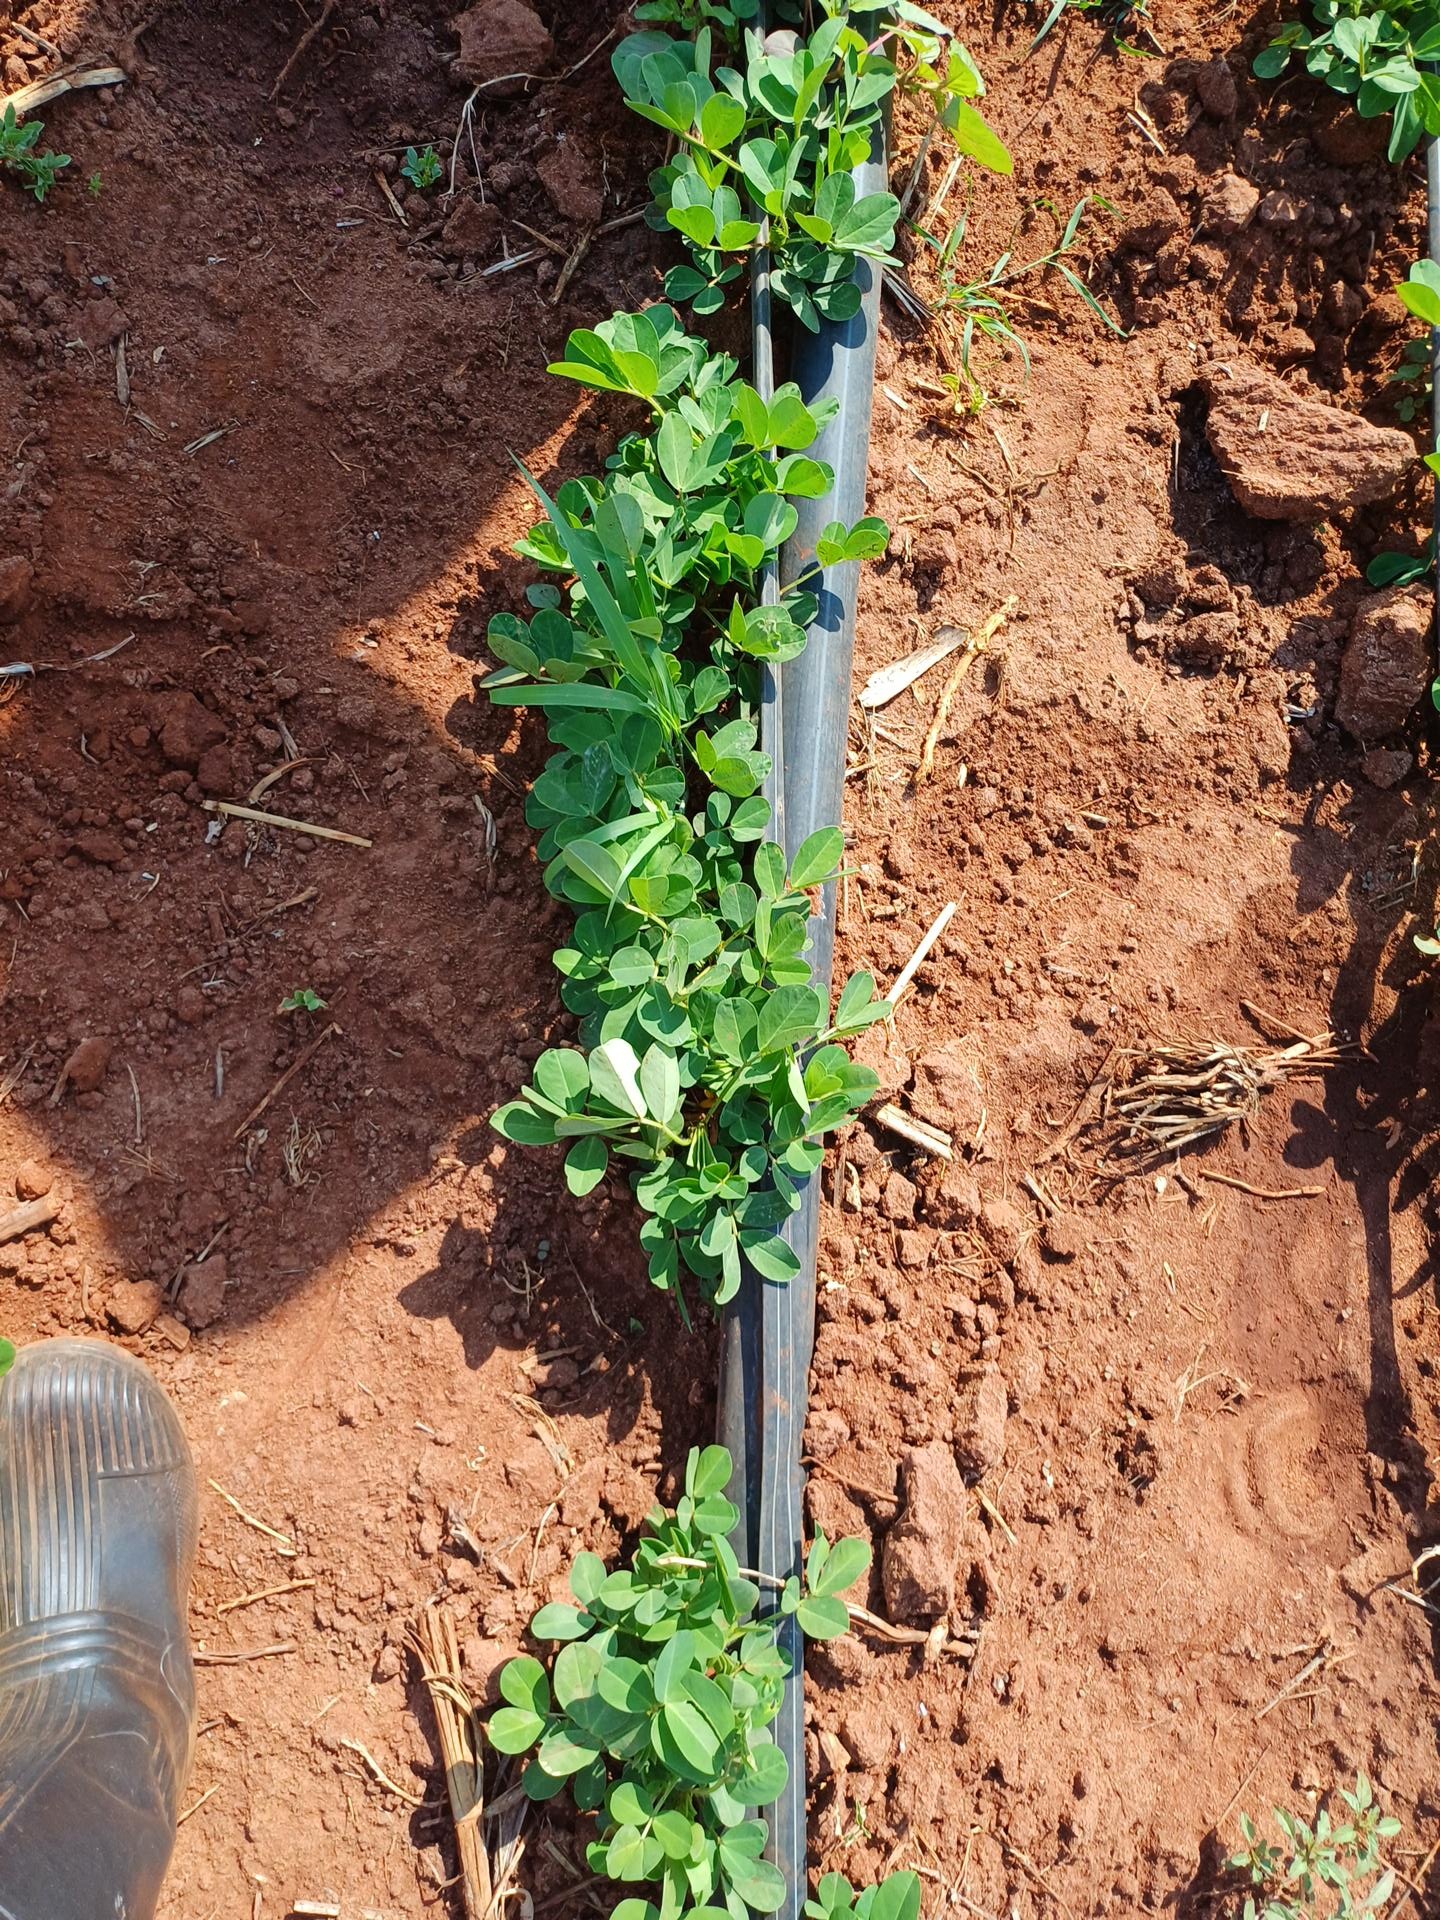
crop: groundnut
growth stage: vegetative
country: Kenya
